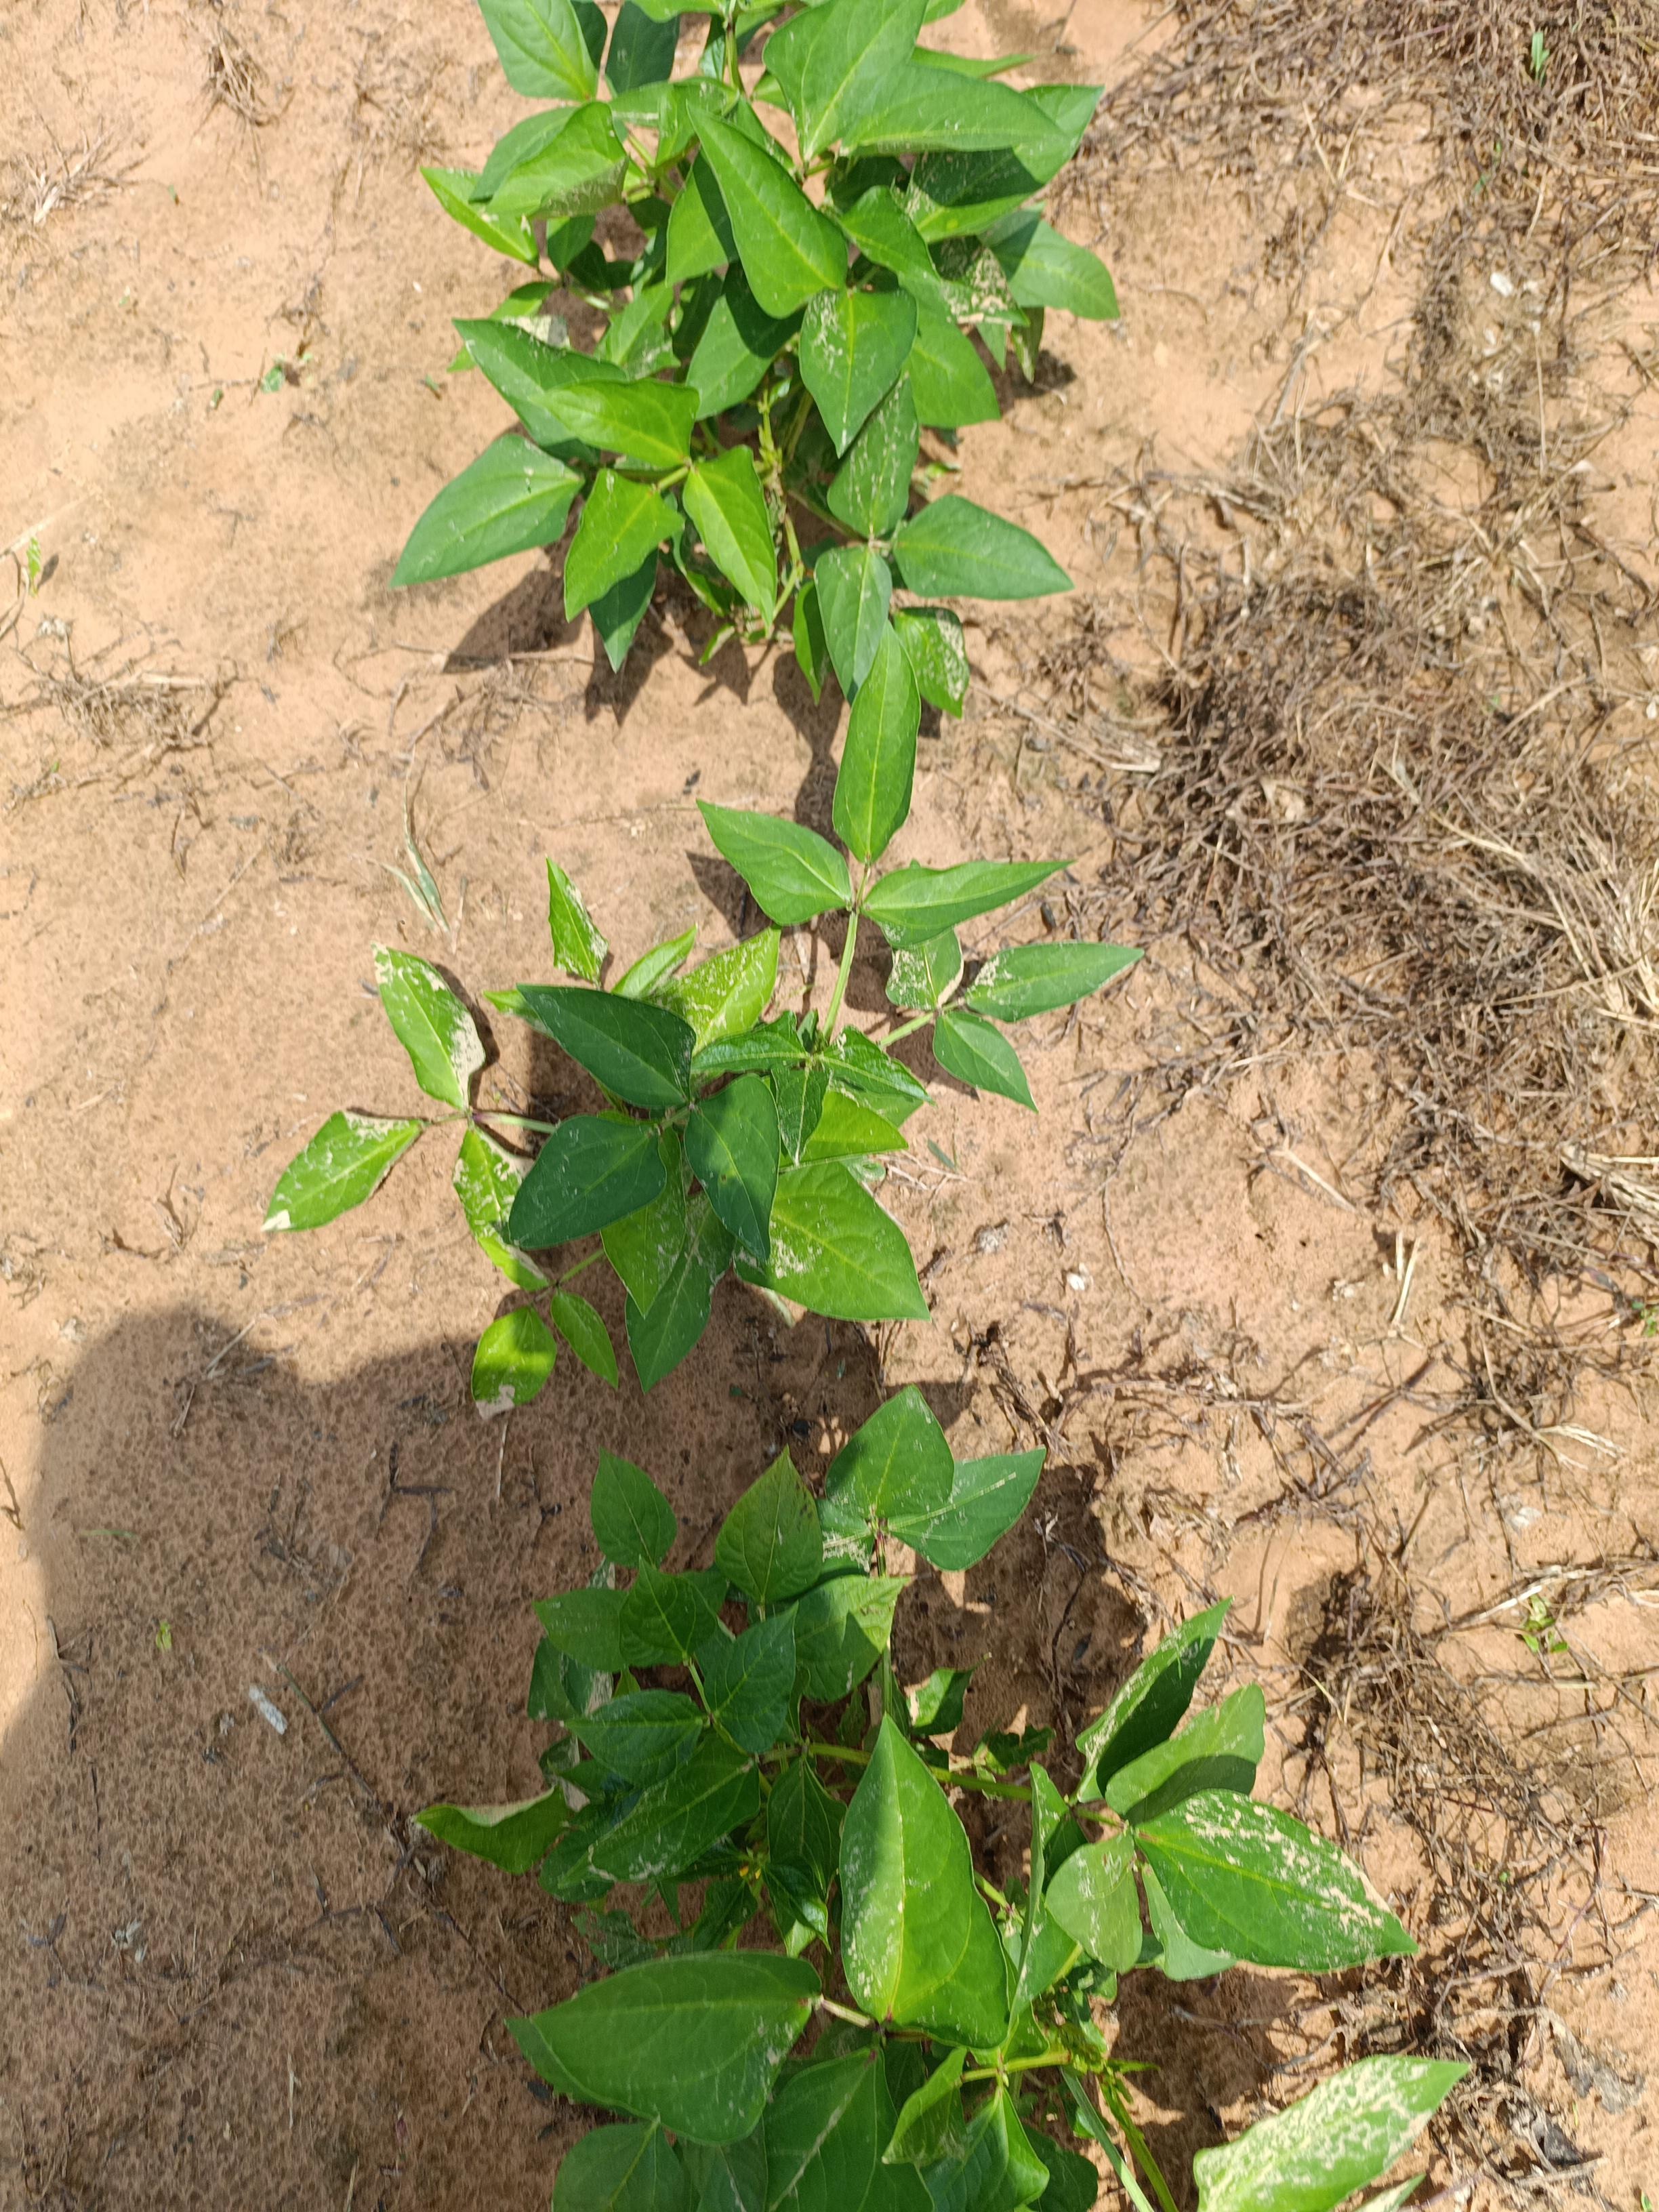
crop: cowpea
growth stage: emergence
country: Nigeria
